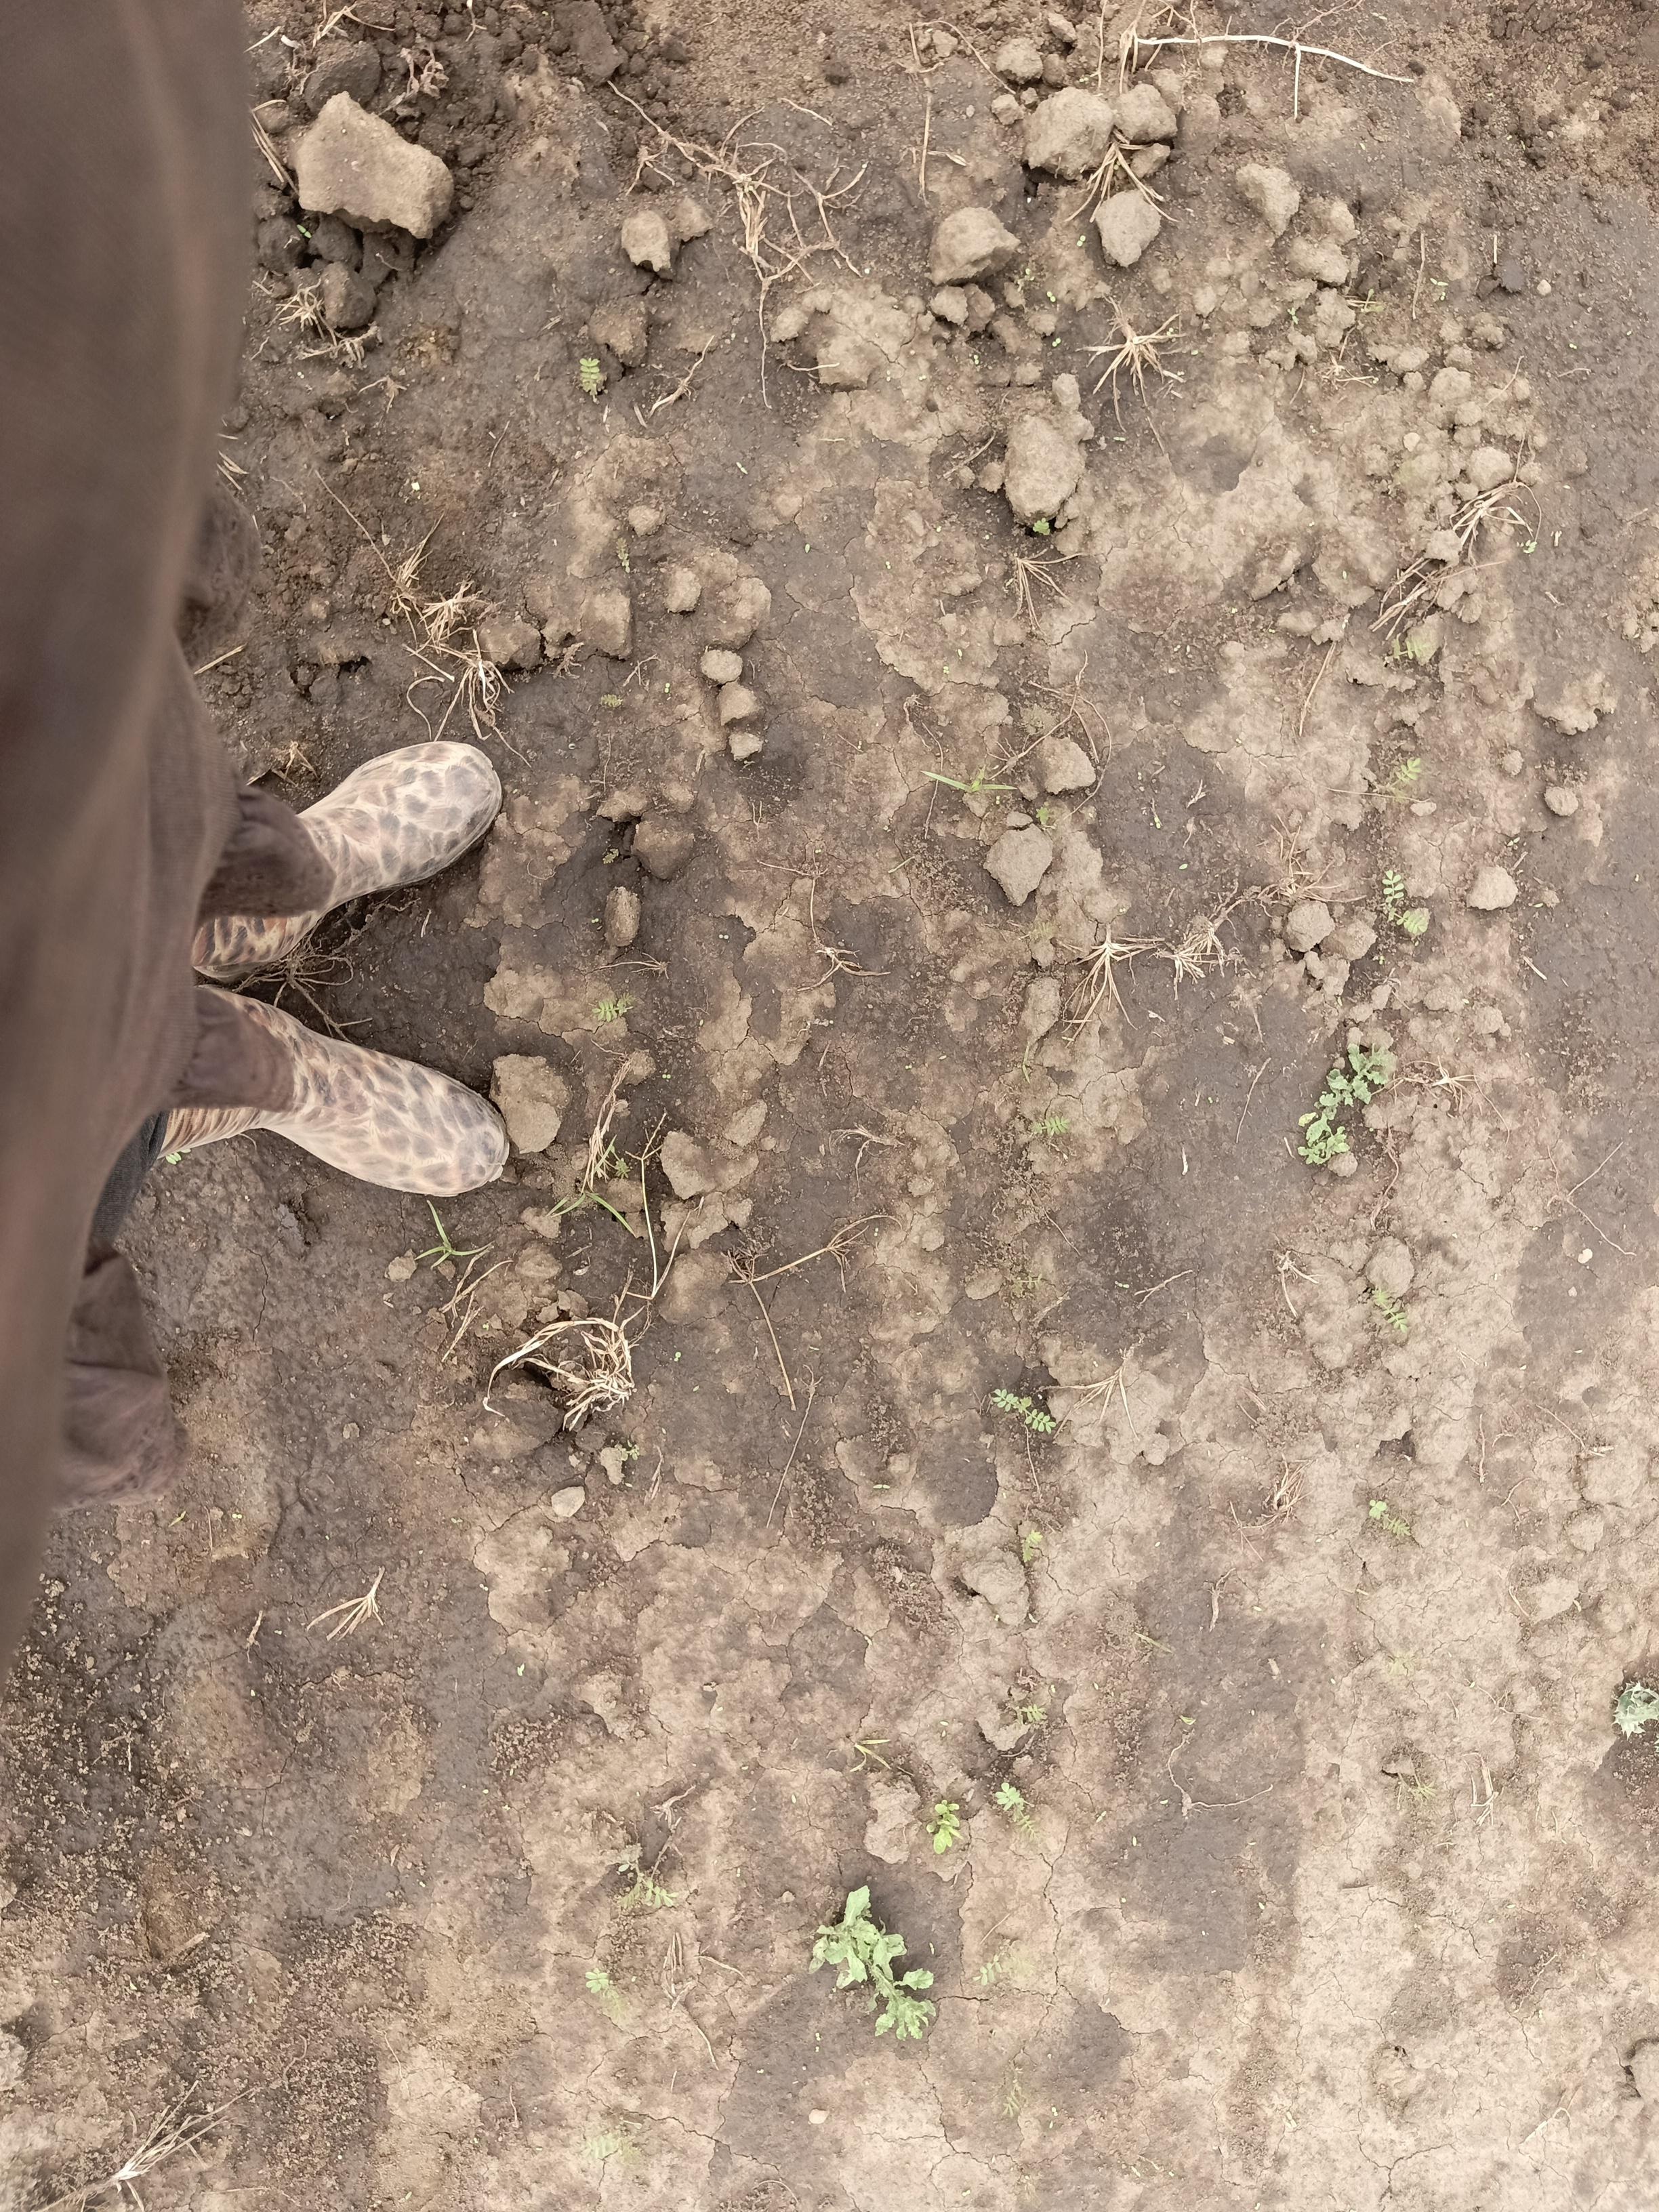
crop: chickpea
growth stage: emergence
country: Tanzania
